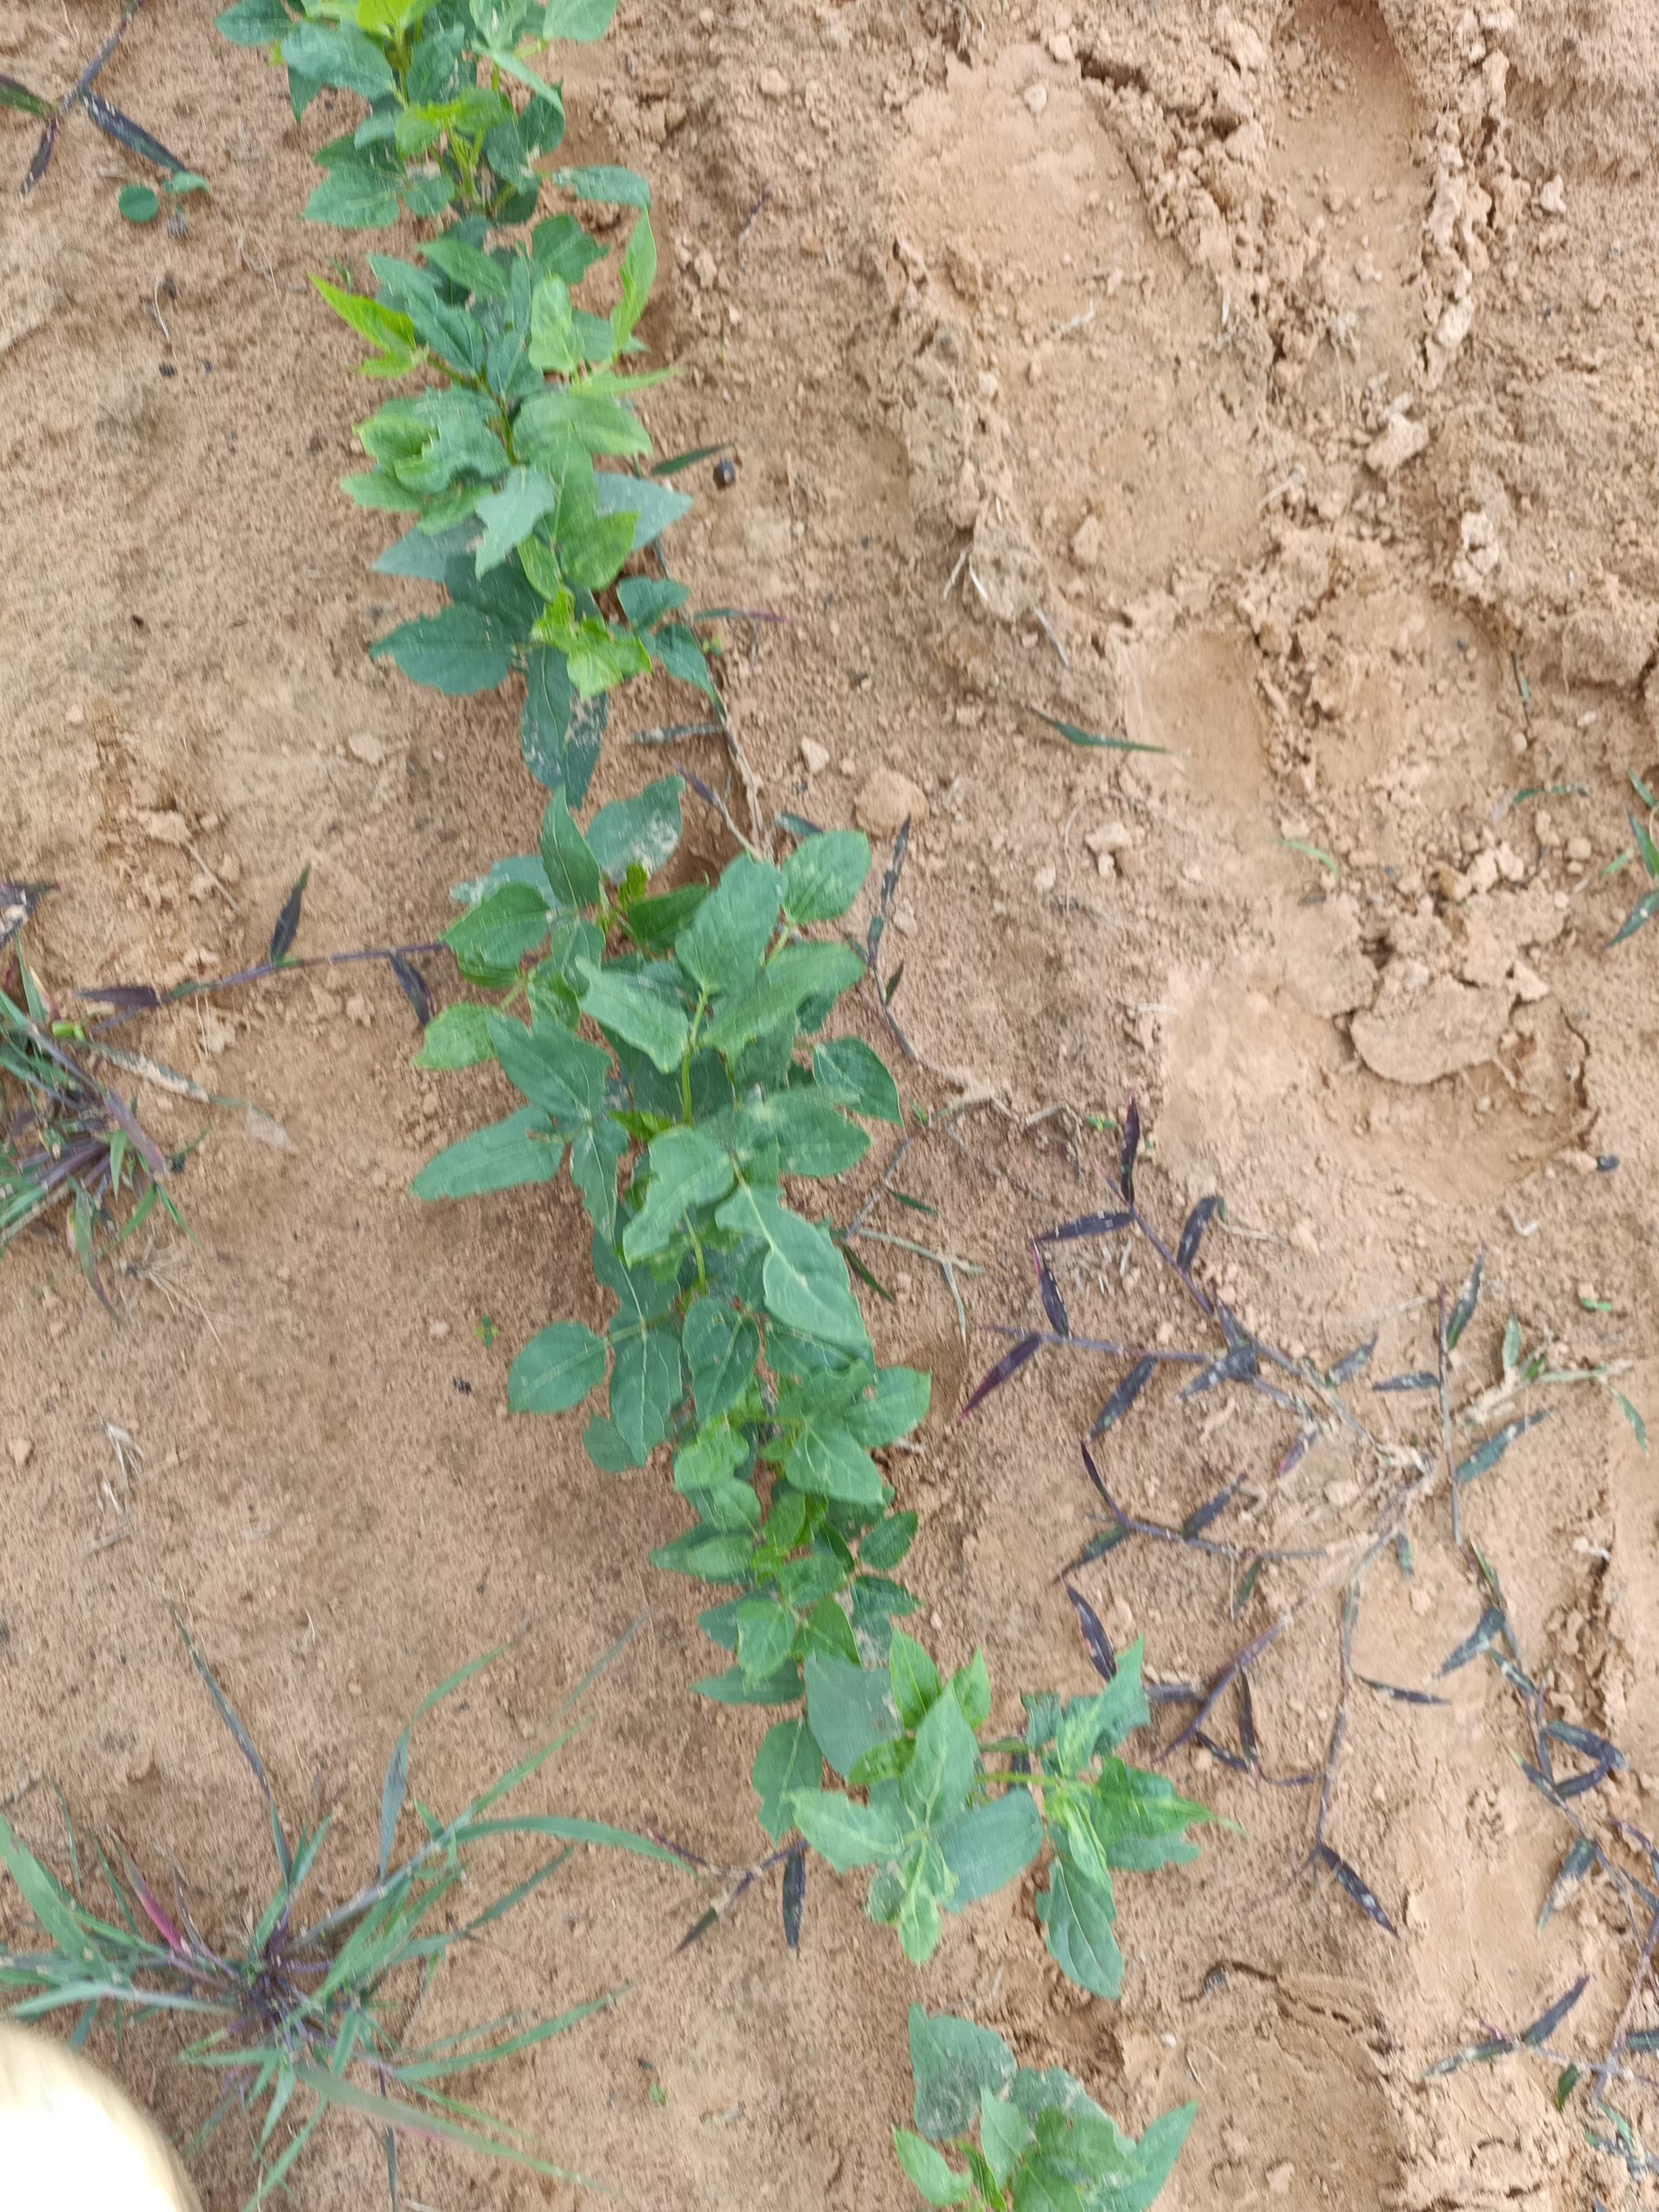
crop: cowpea
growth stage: emergence
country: Nigeria
